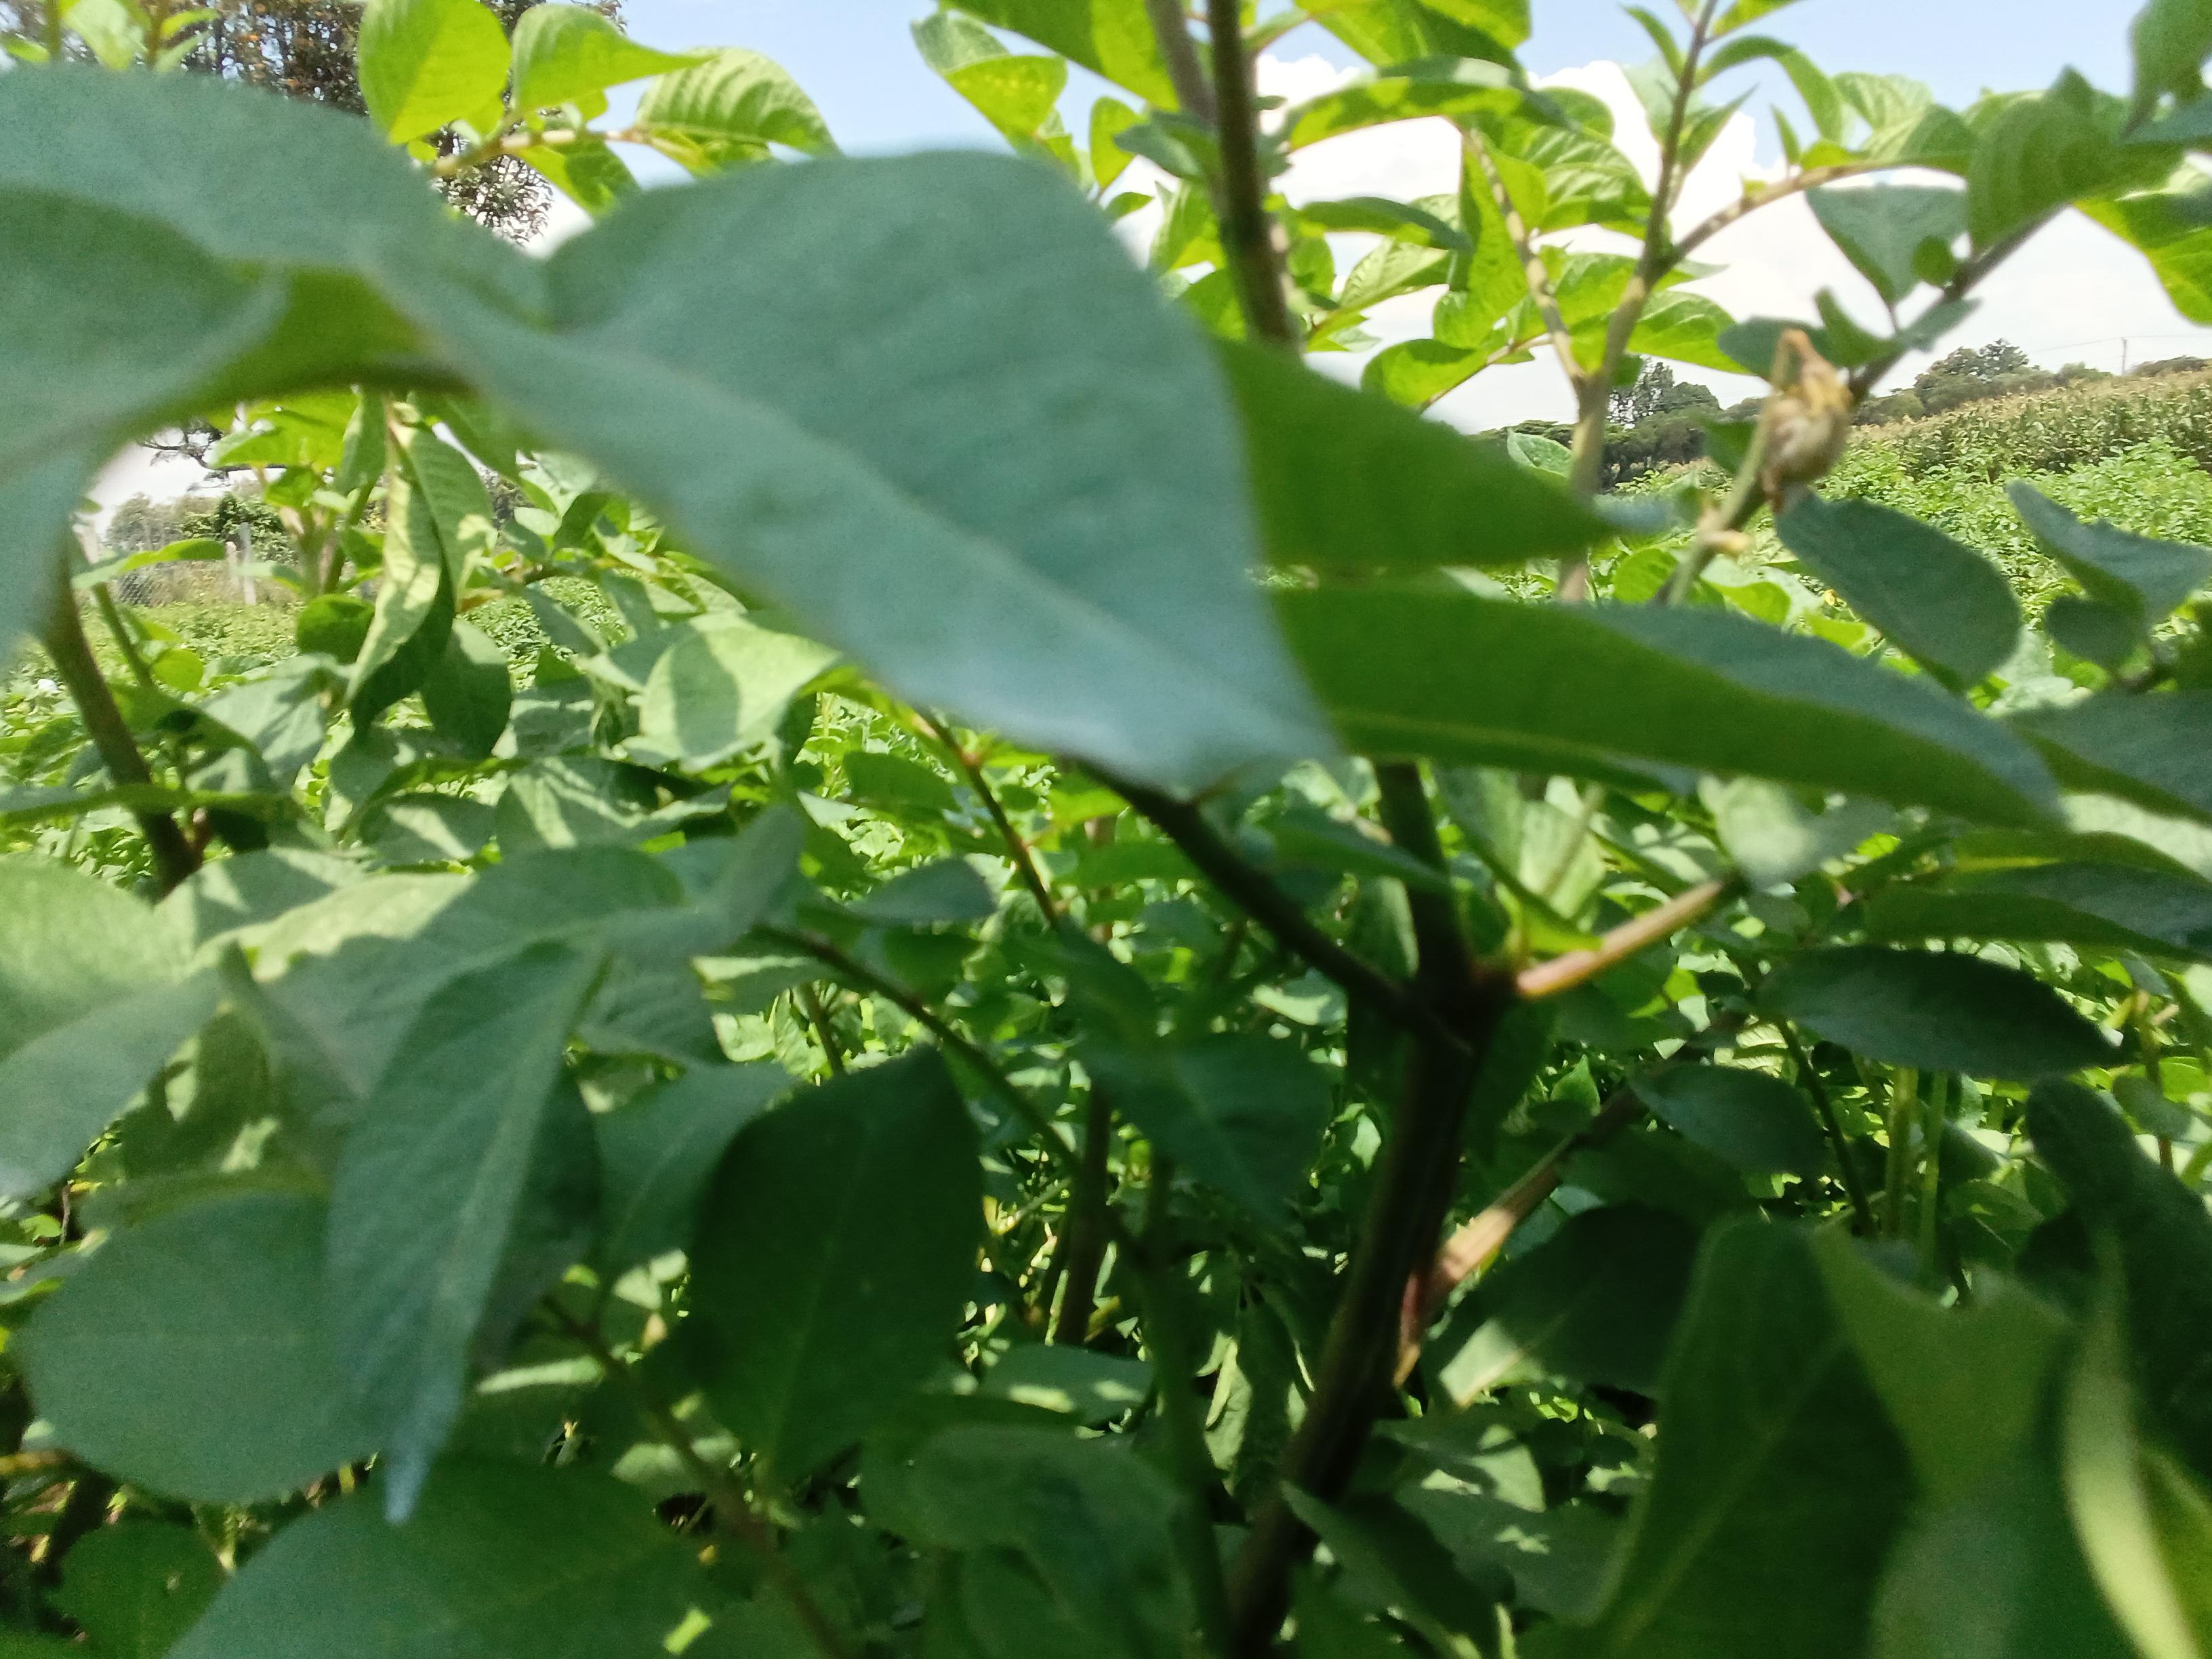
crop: potato
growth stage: vegetative
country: Kenya
